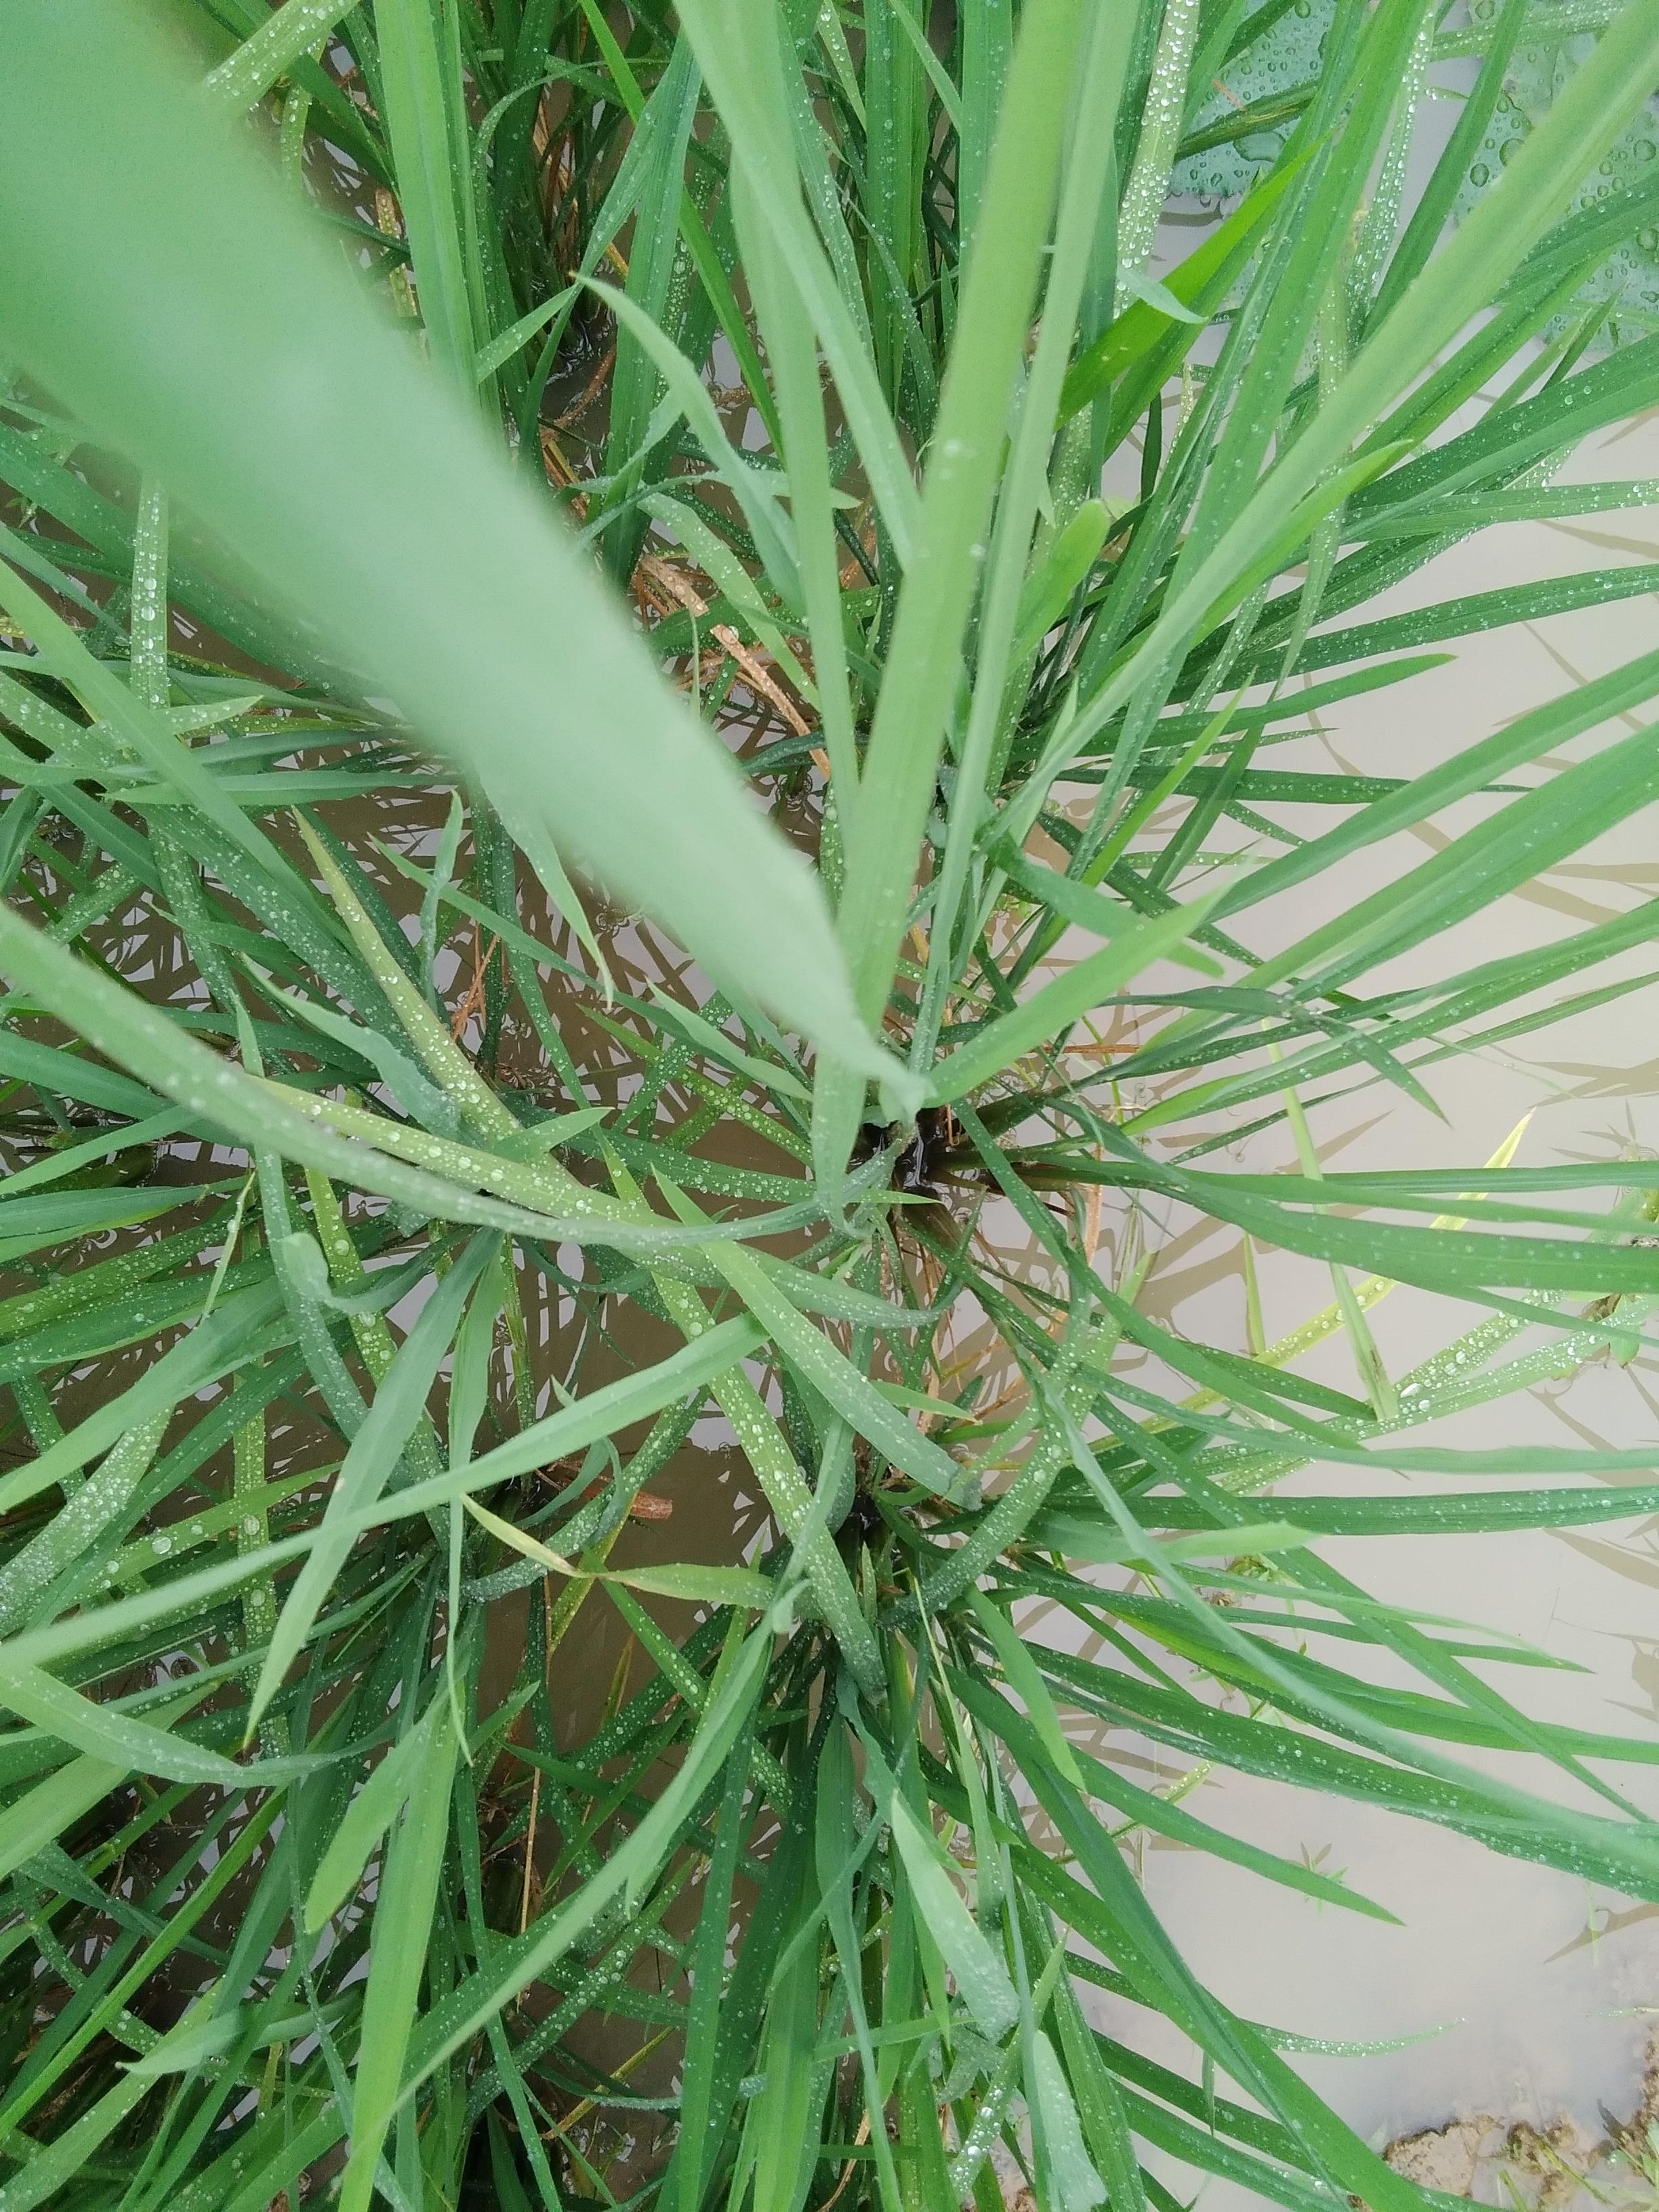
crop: rice
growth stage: vegetative
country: Nigeria
